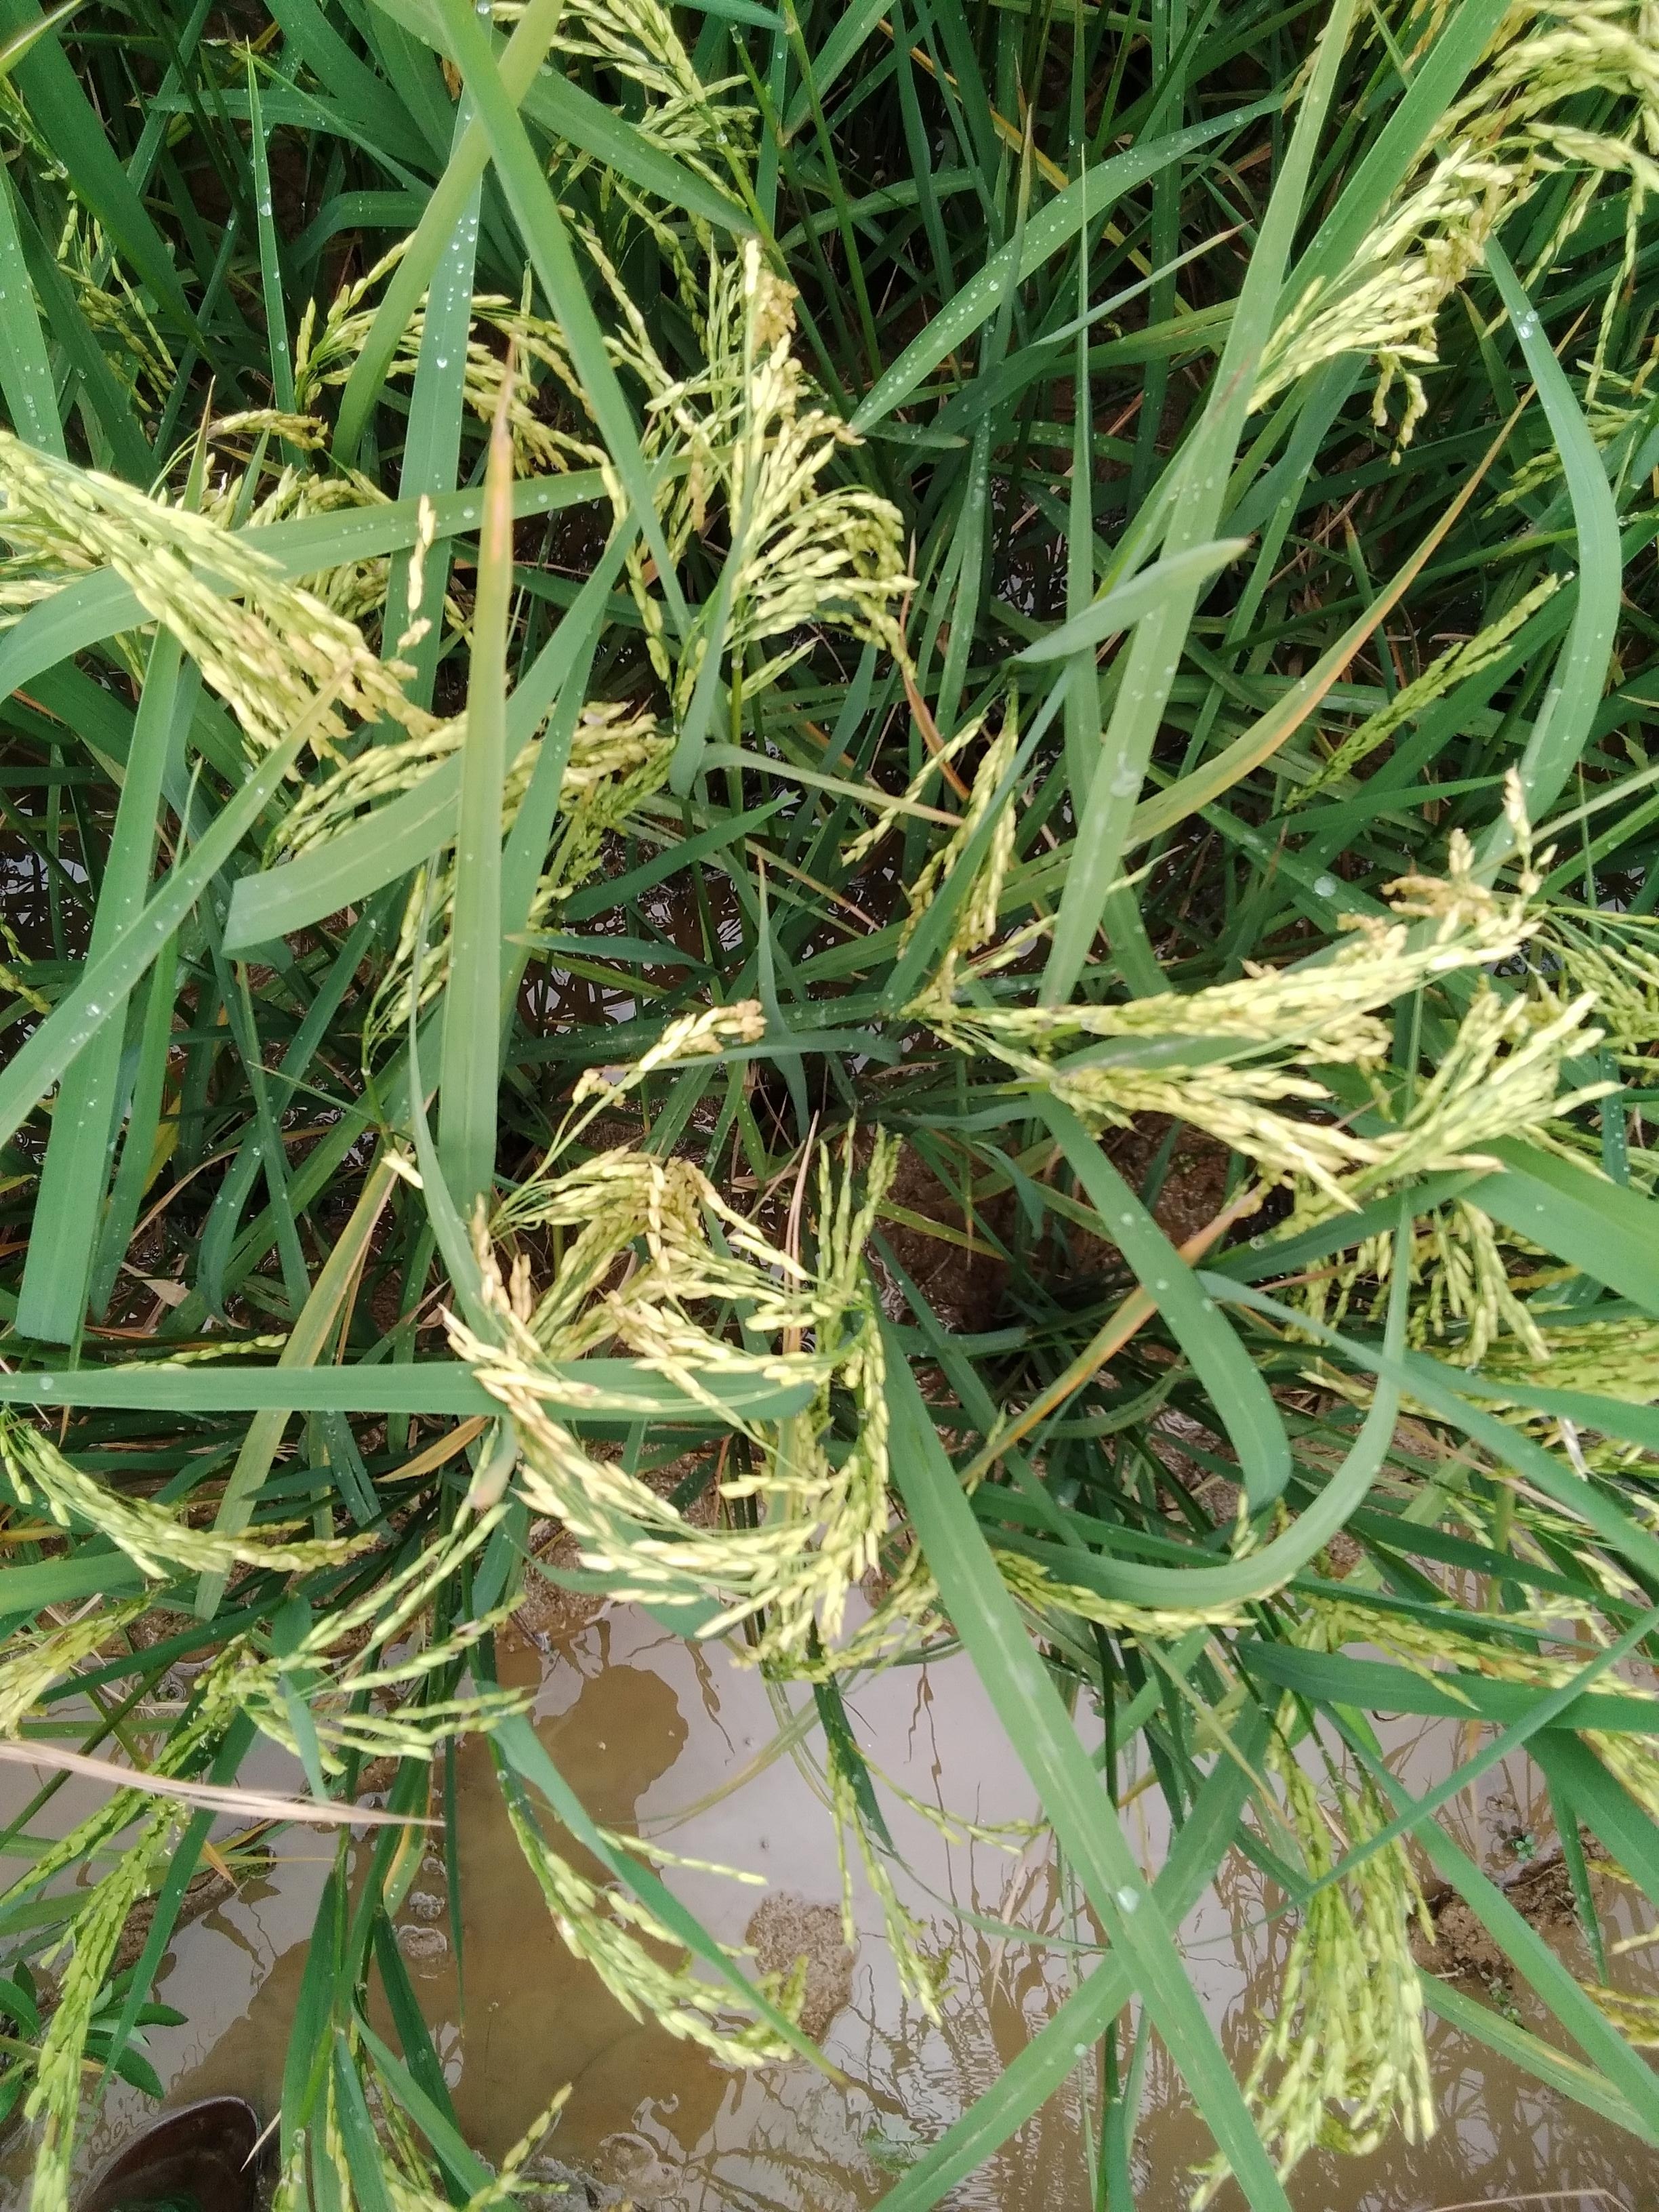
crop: rice
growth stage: ripening
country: Nigeria
